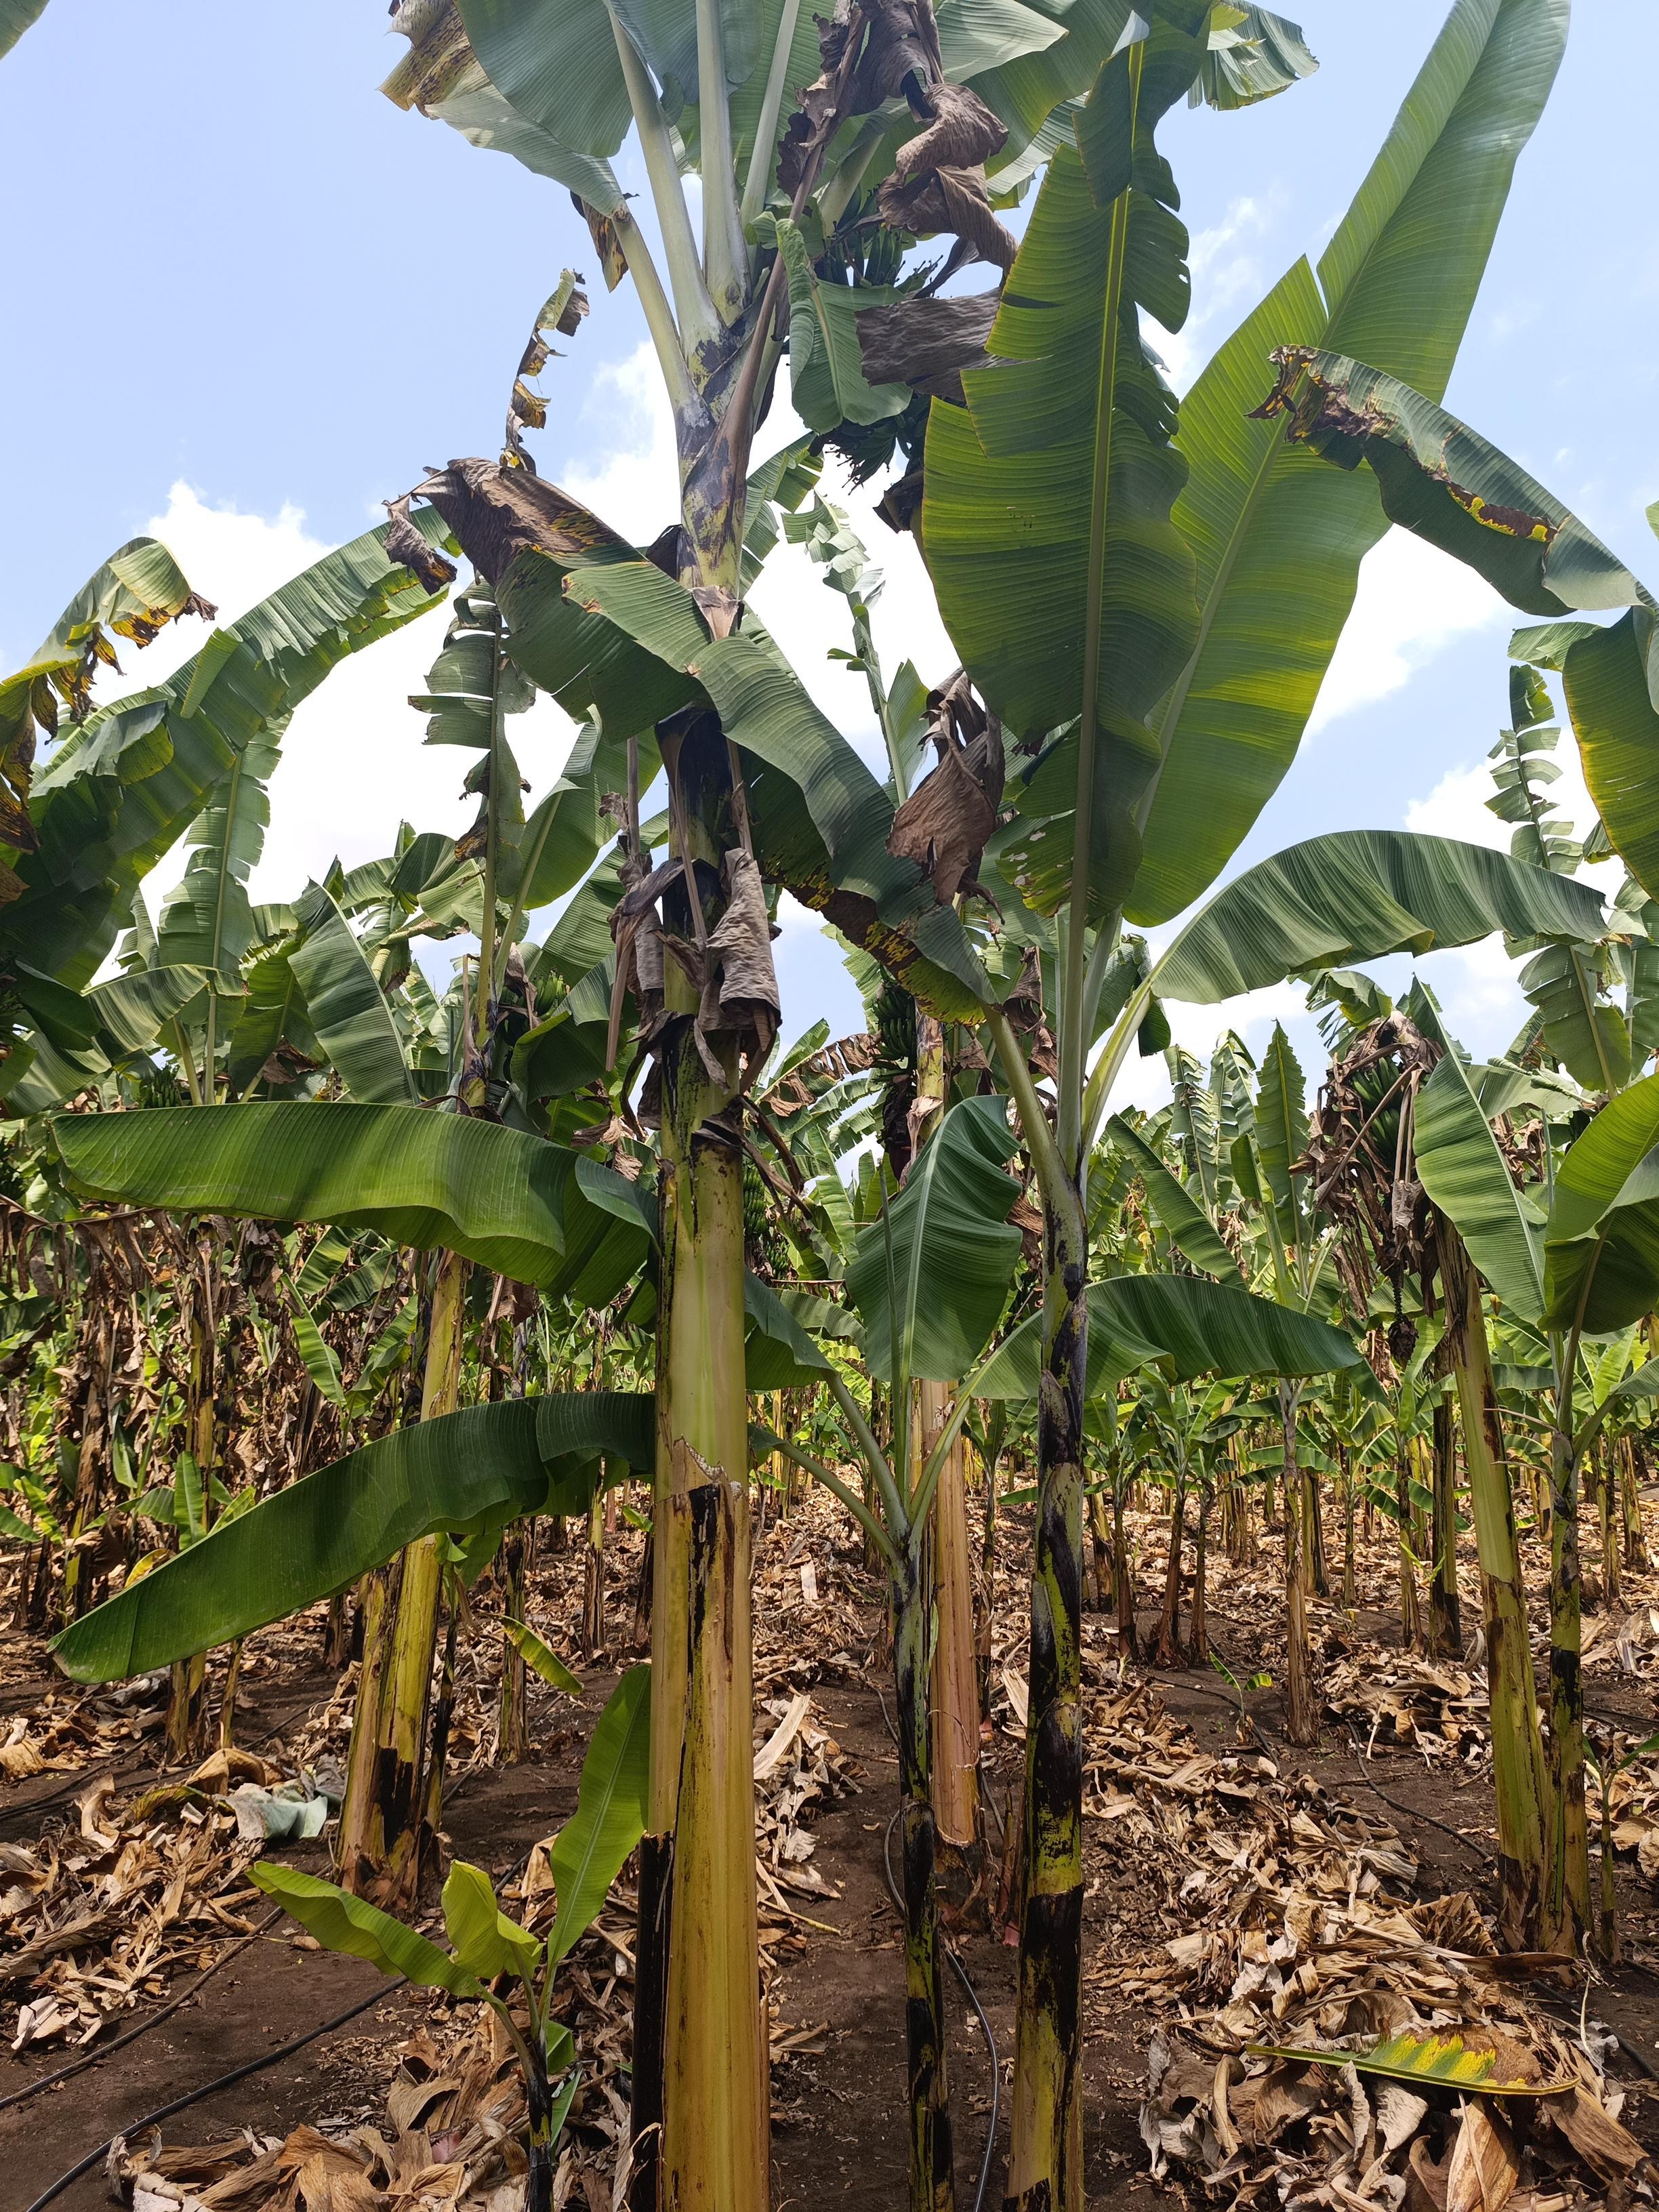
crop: banana
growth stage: development fruit
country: Tanzania
